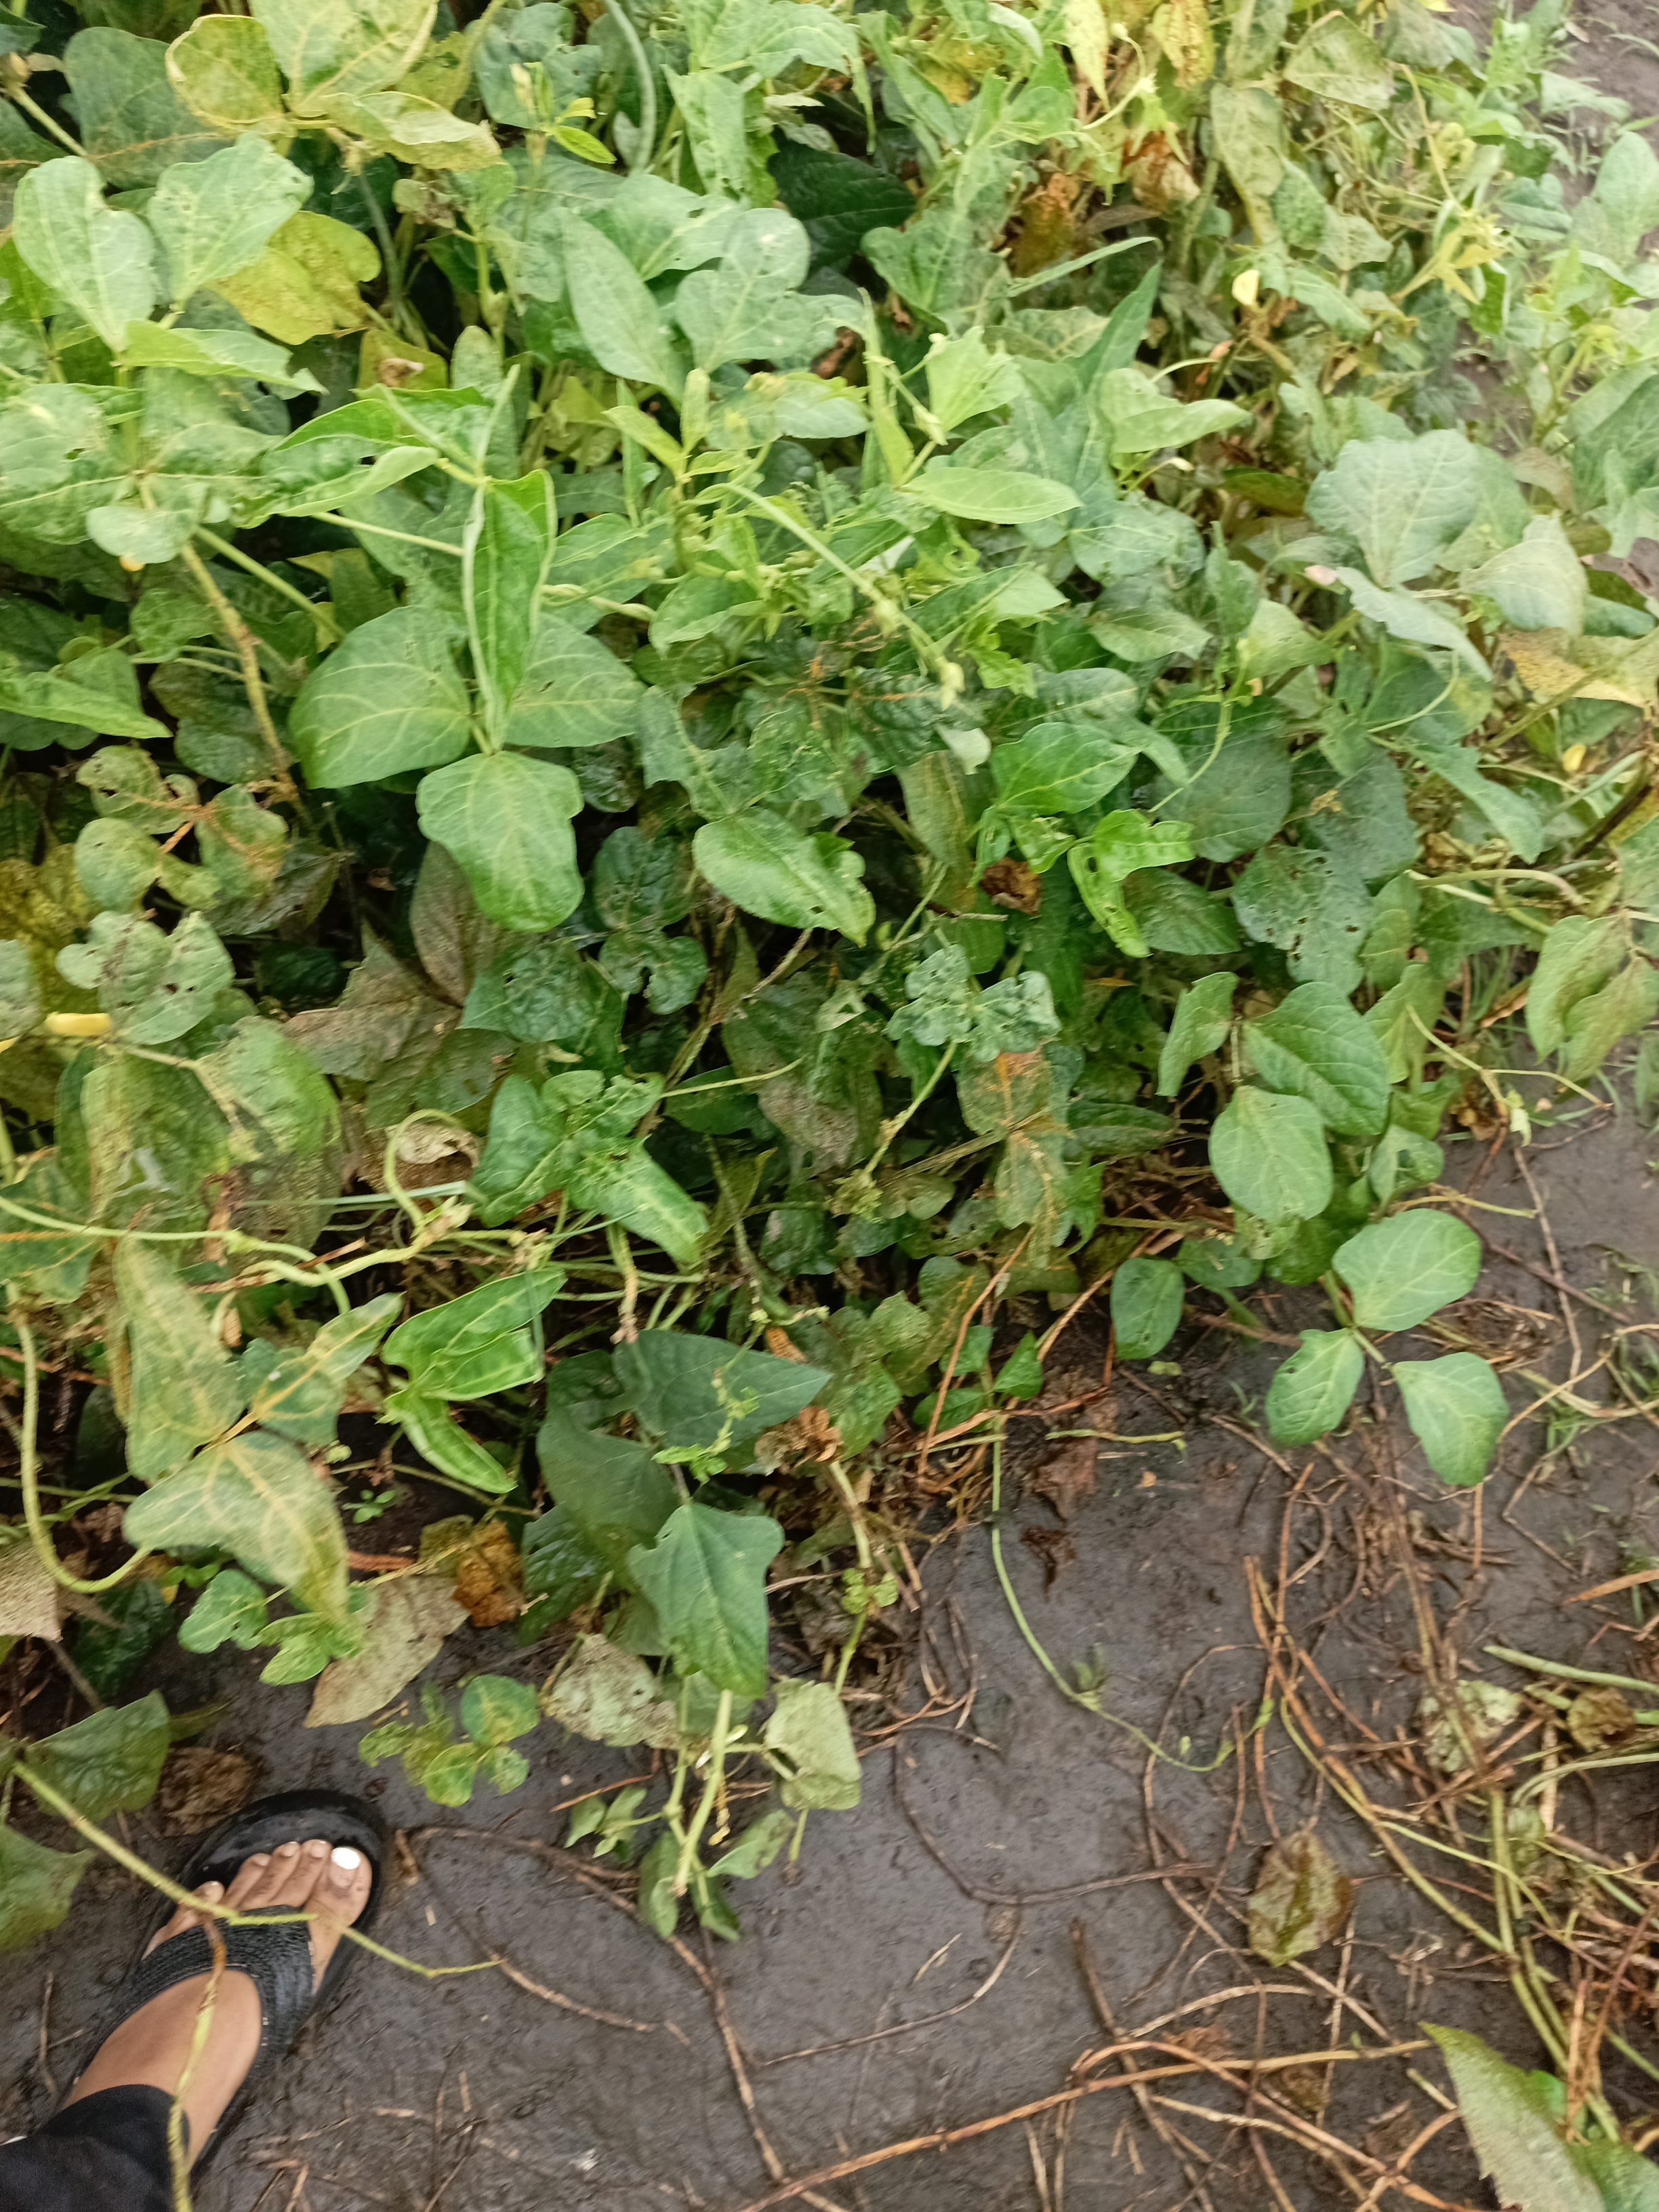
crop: cowpea
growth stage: development pod
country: Tanzania
